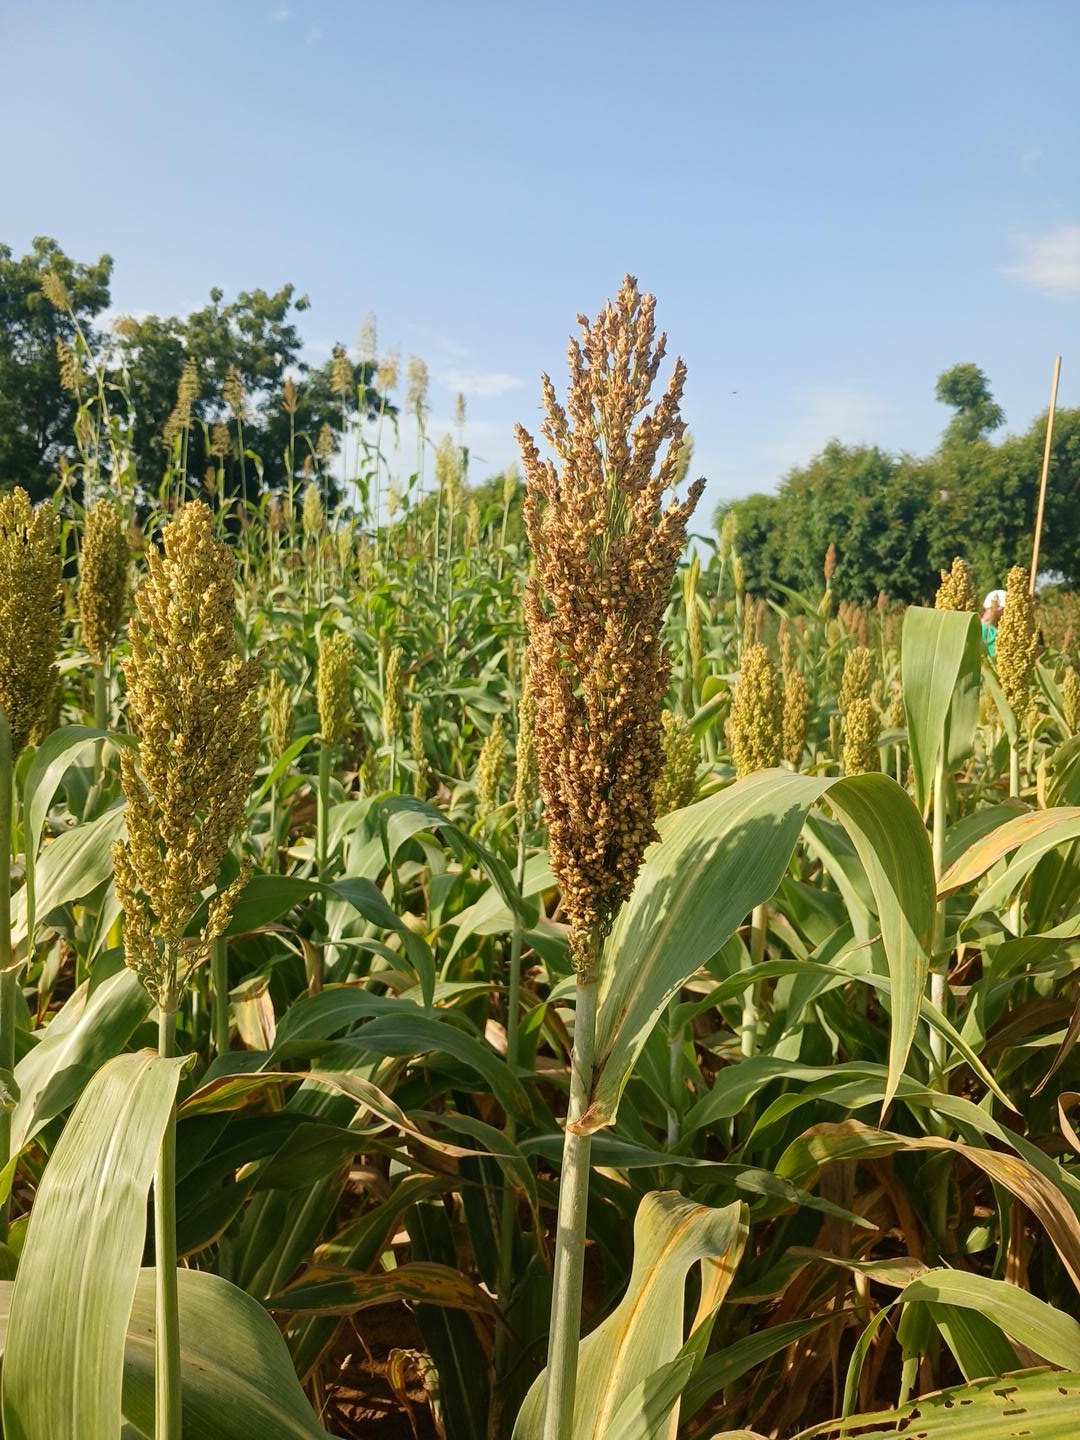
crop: sorghum
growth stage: filling grain
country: Senegal
